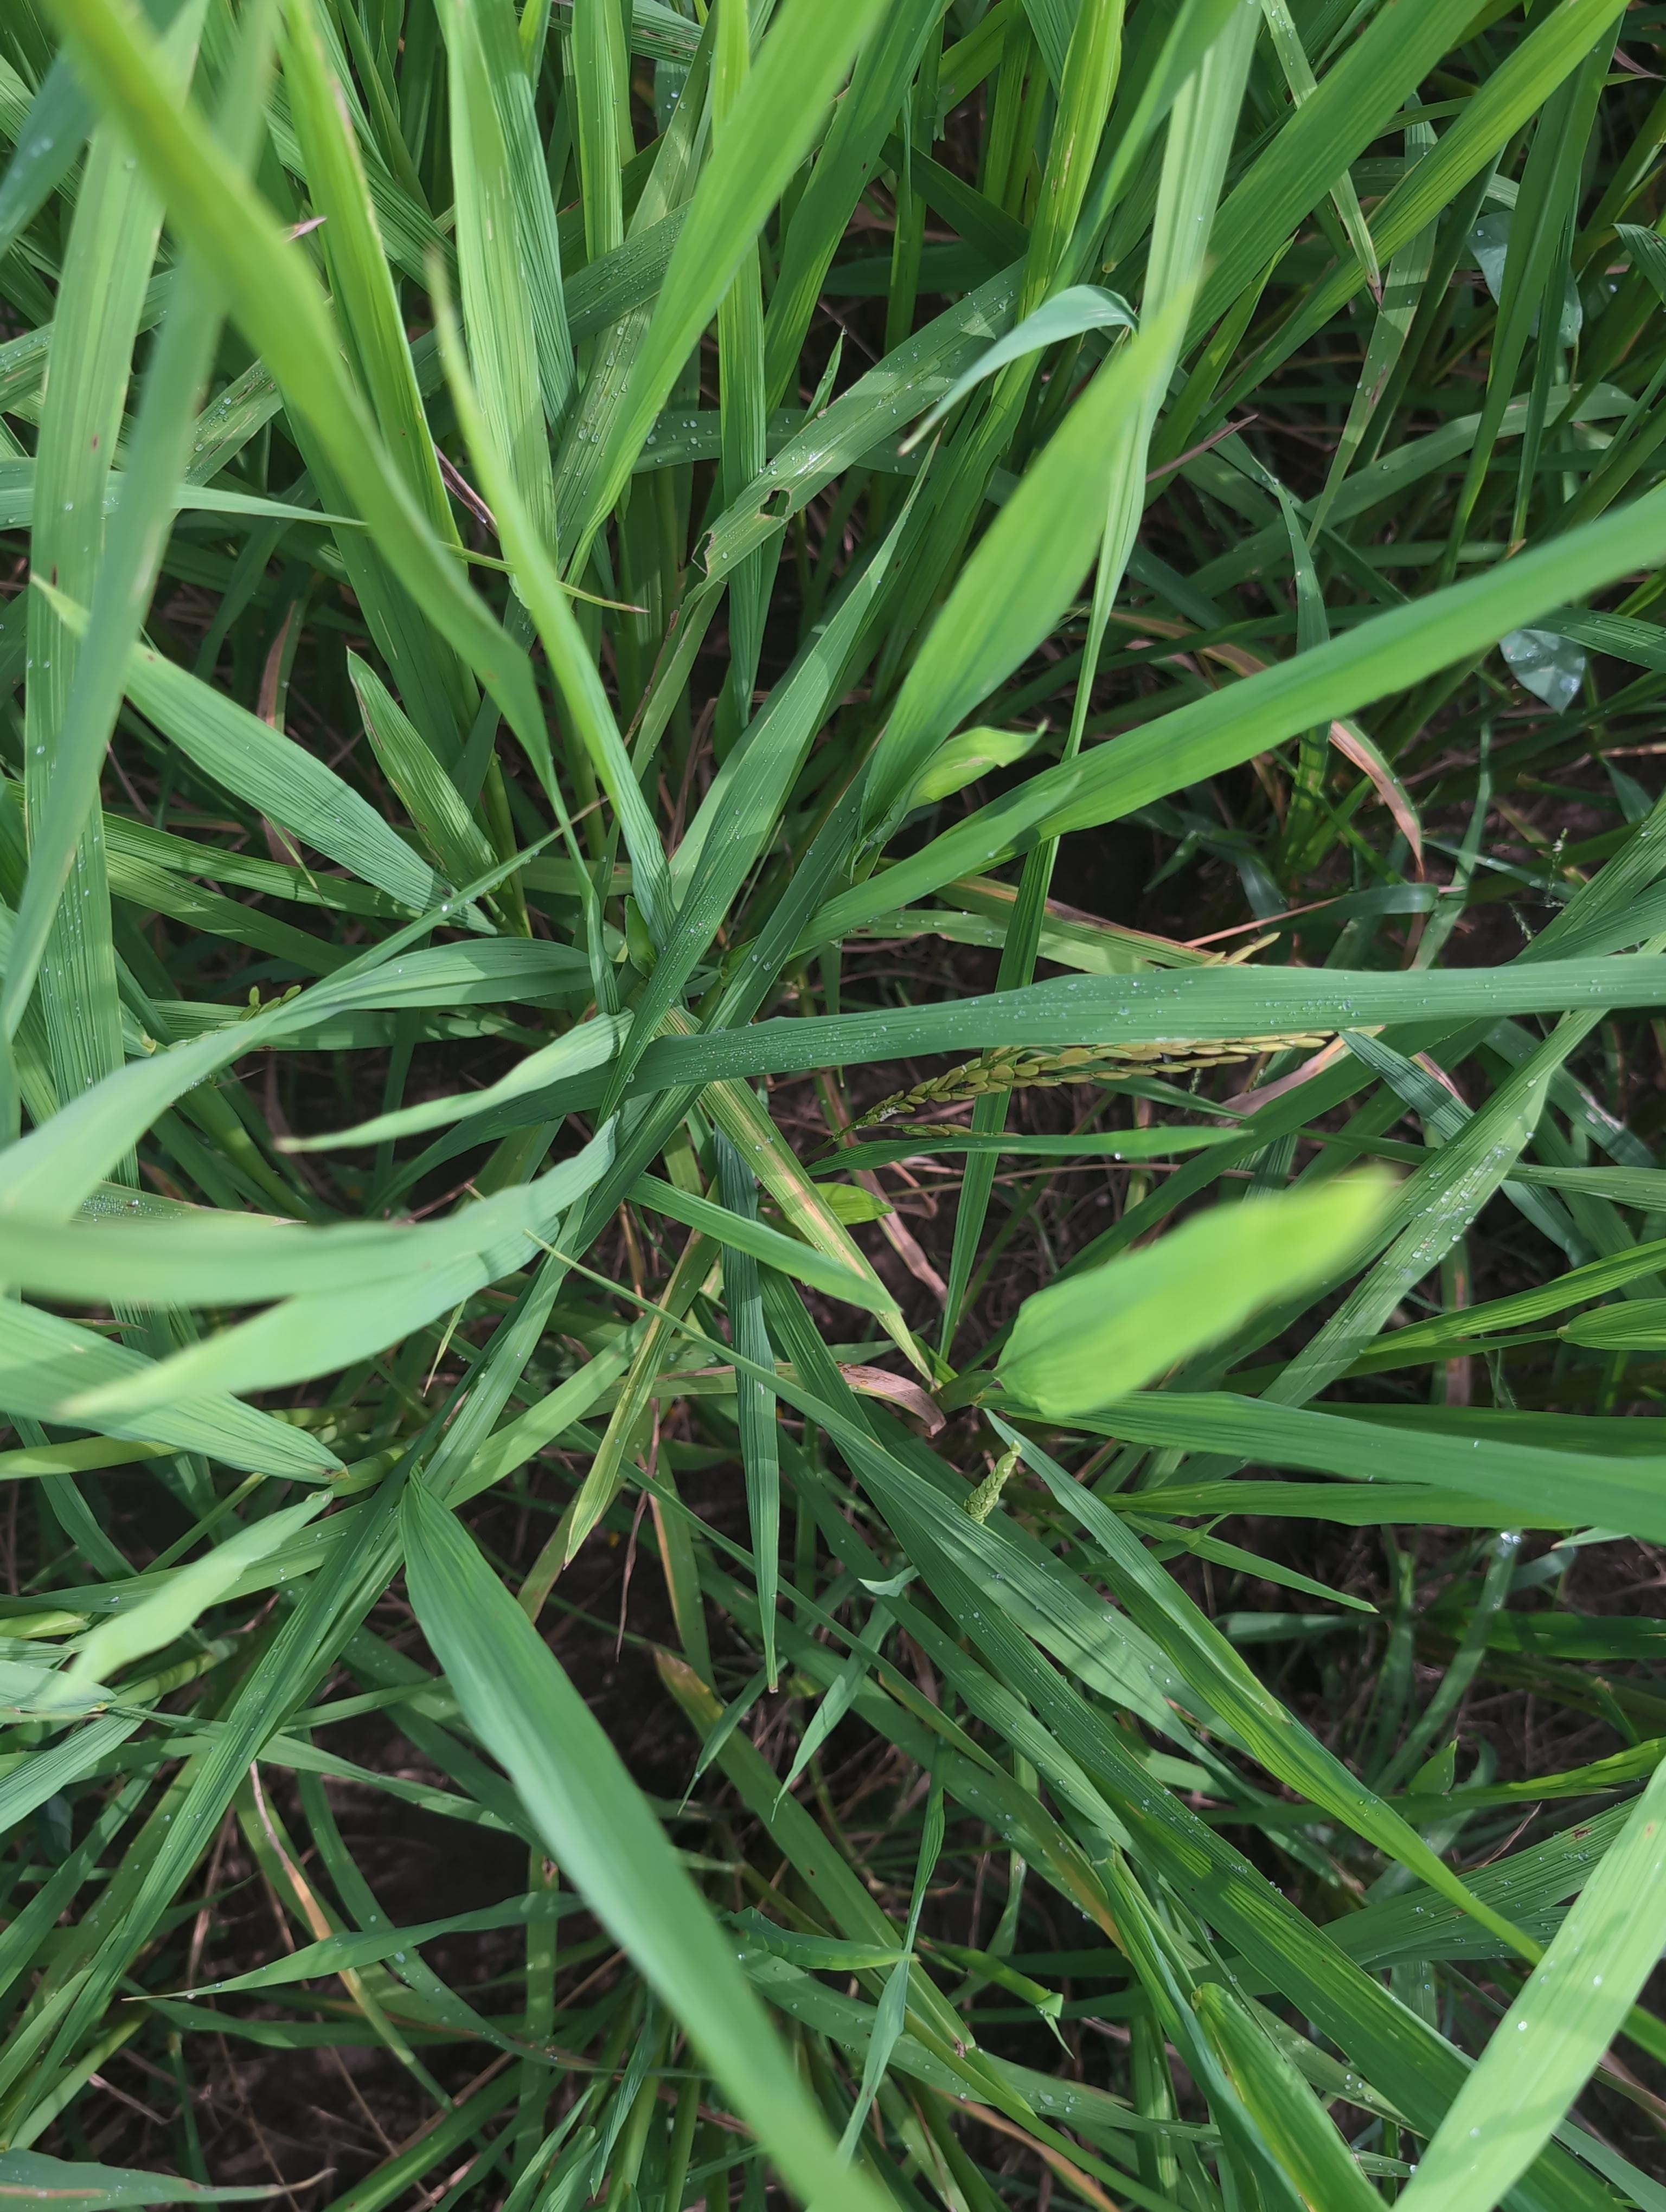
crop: rice
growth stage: heading
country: Côte d'Ivoire
